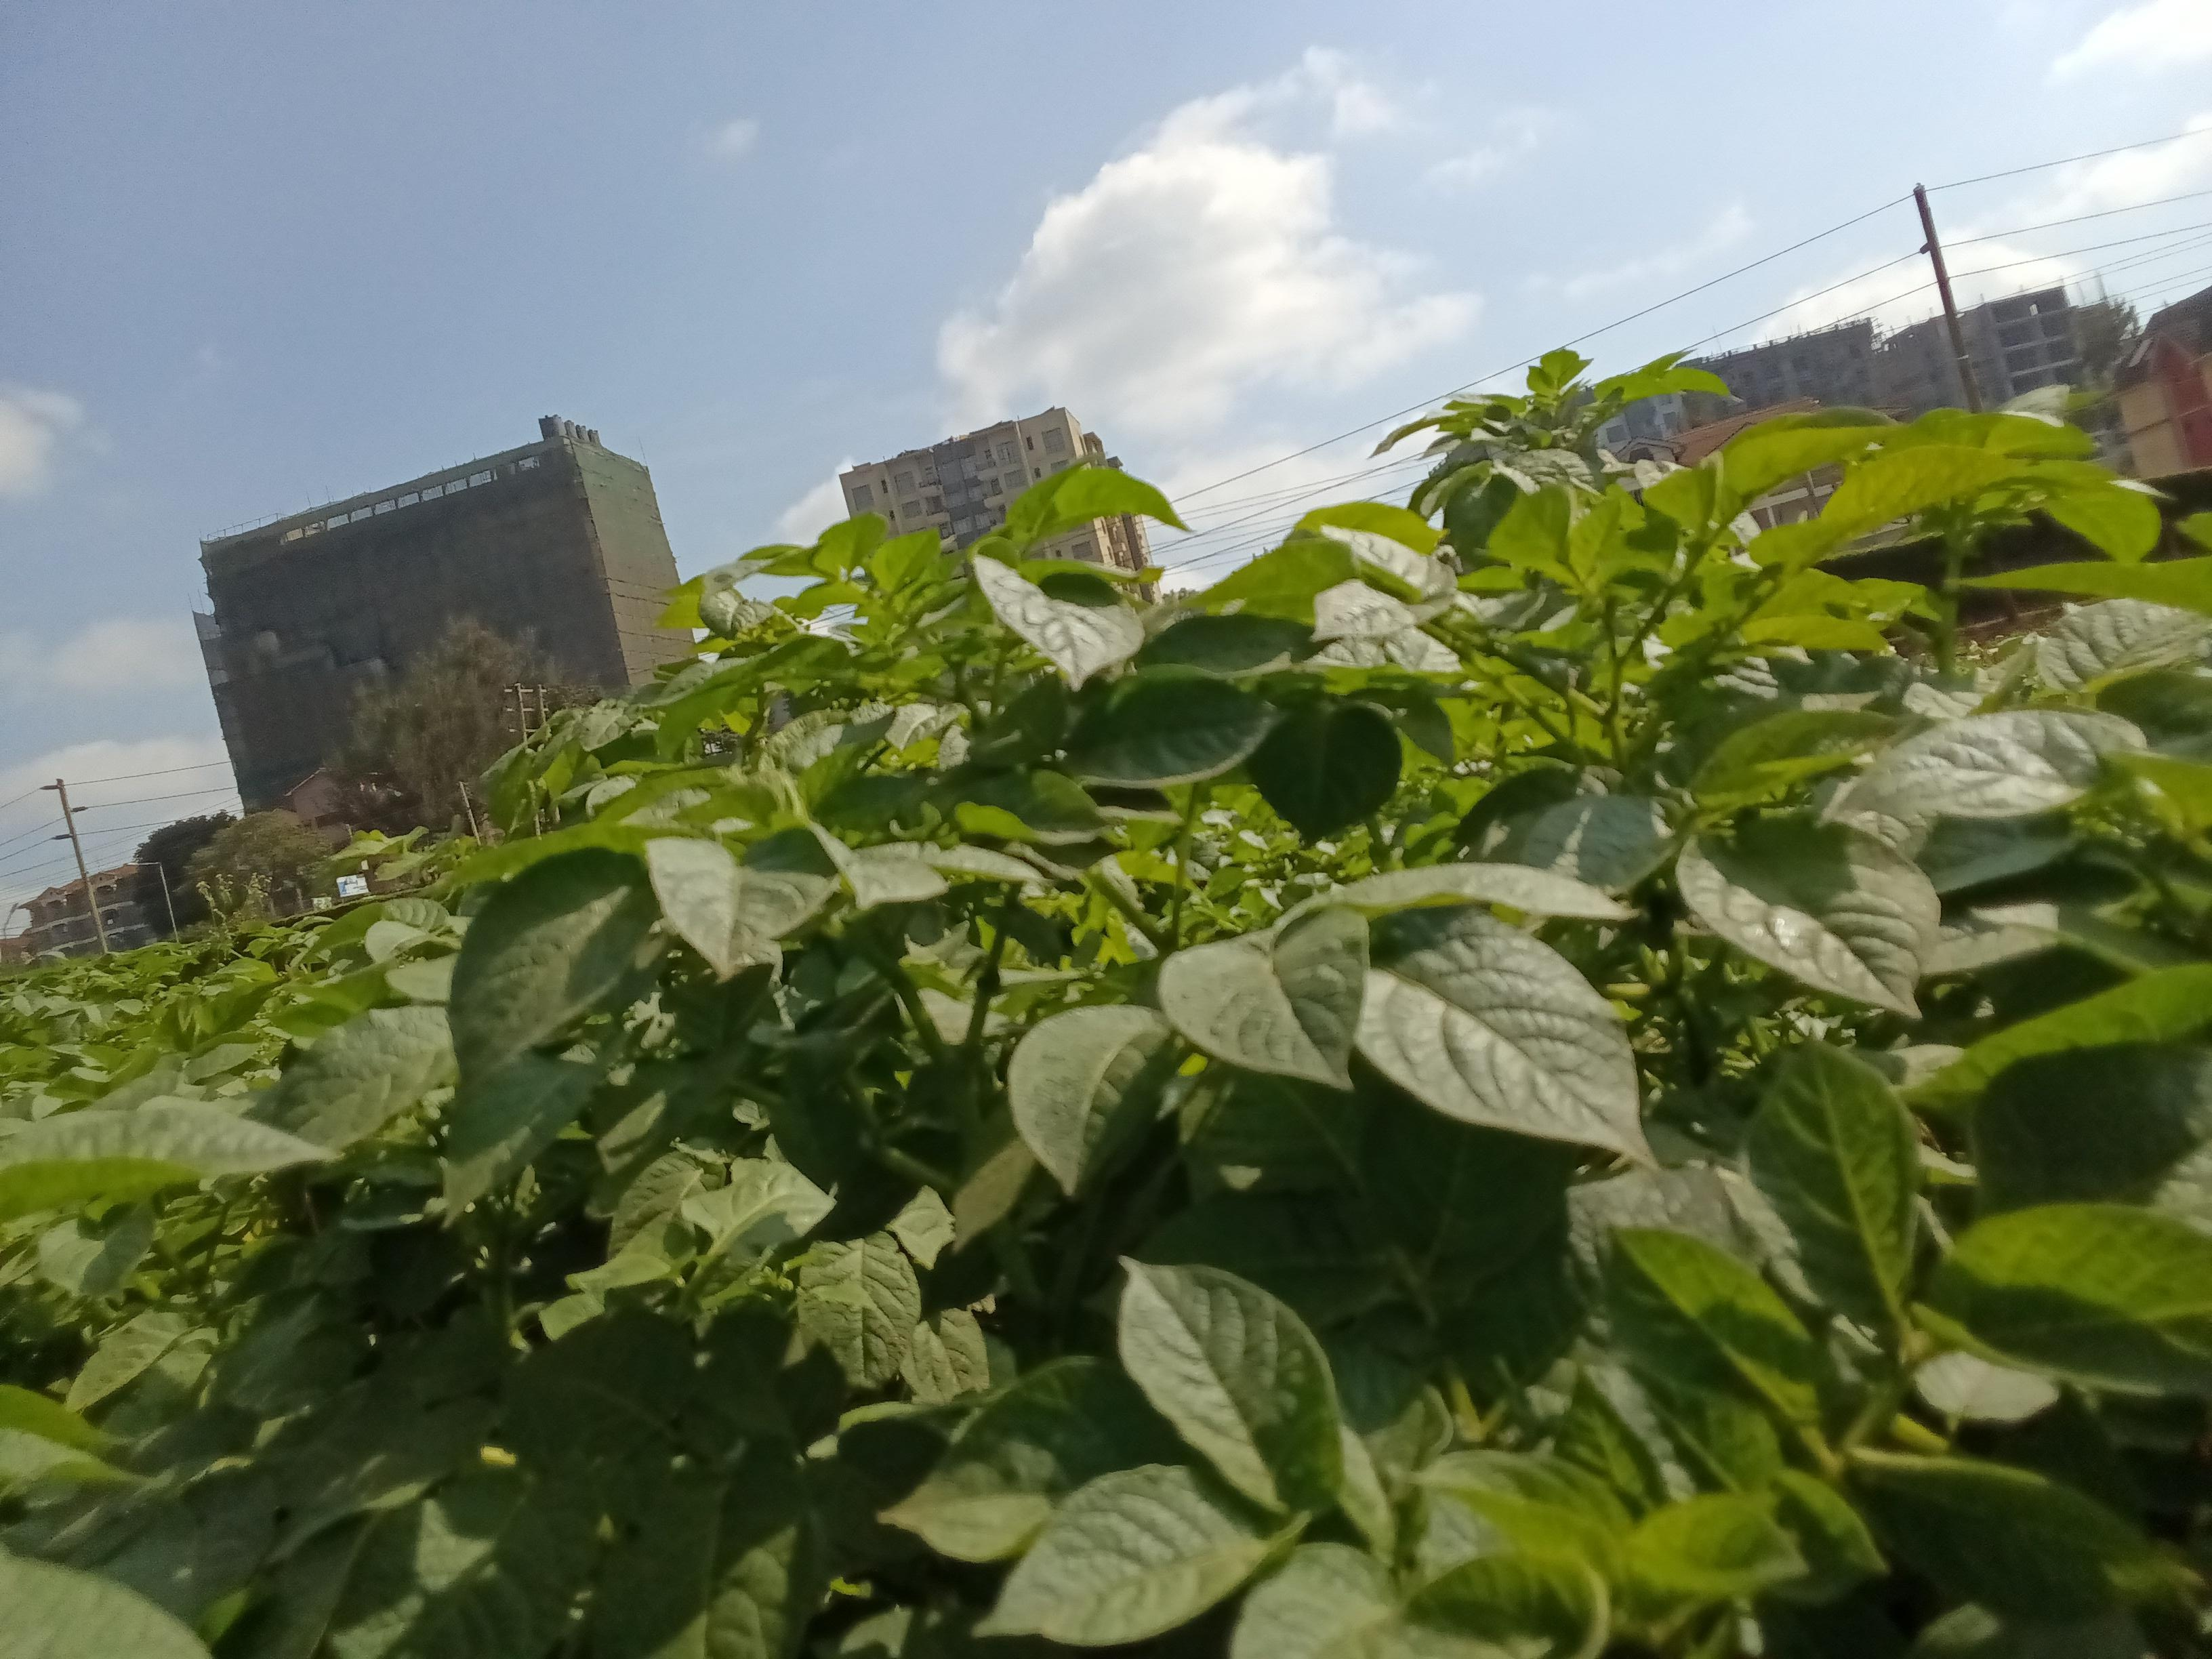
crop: potato
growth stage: maturity
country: Kenya
